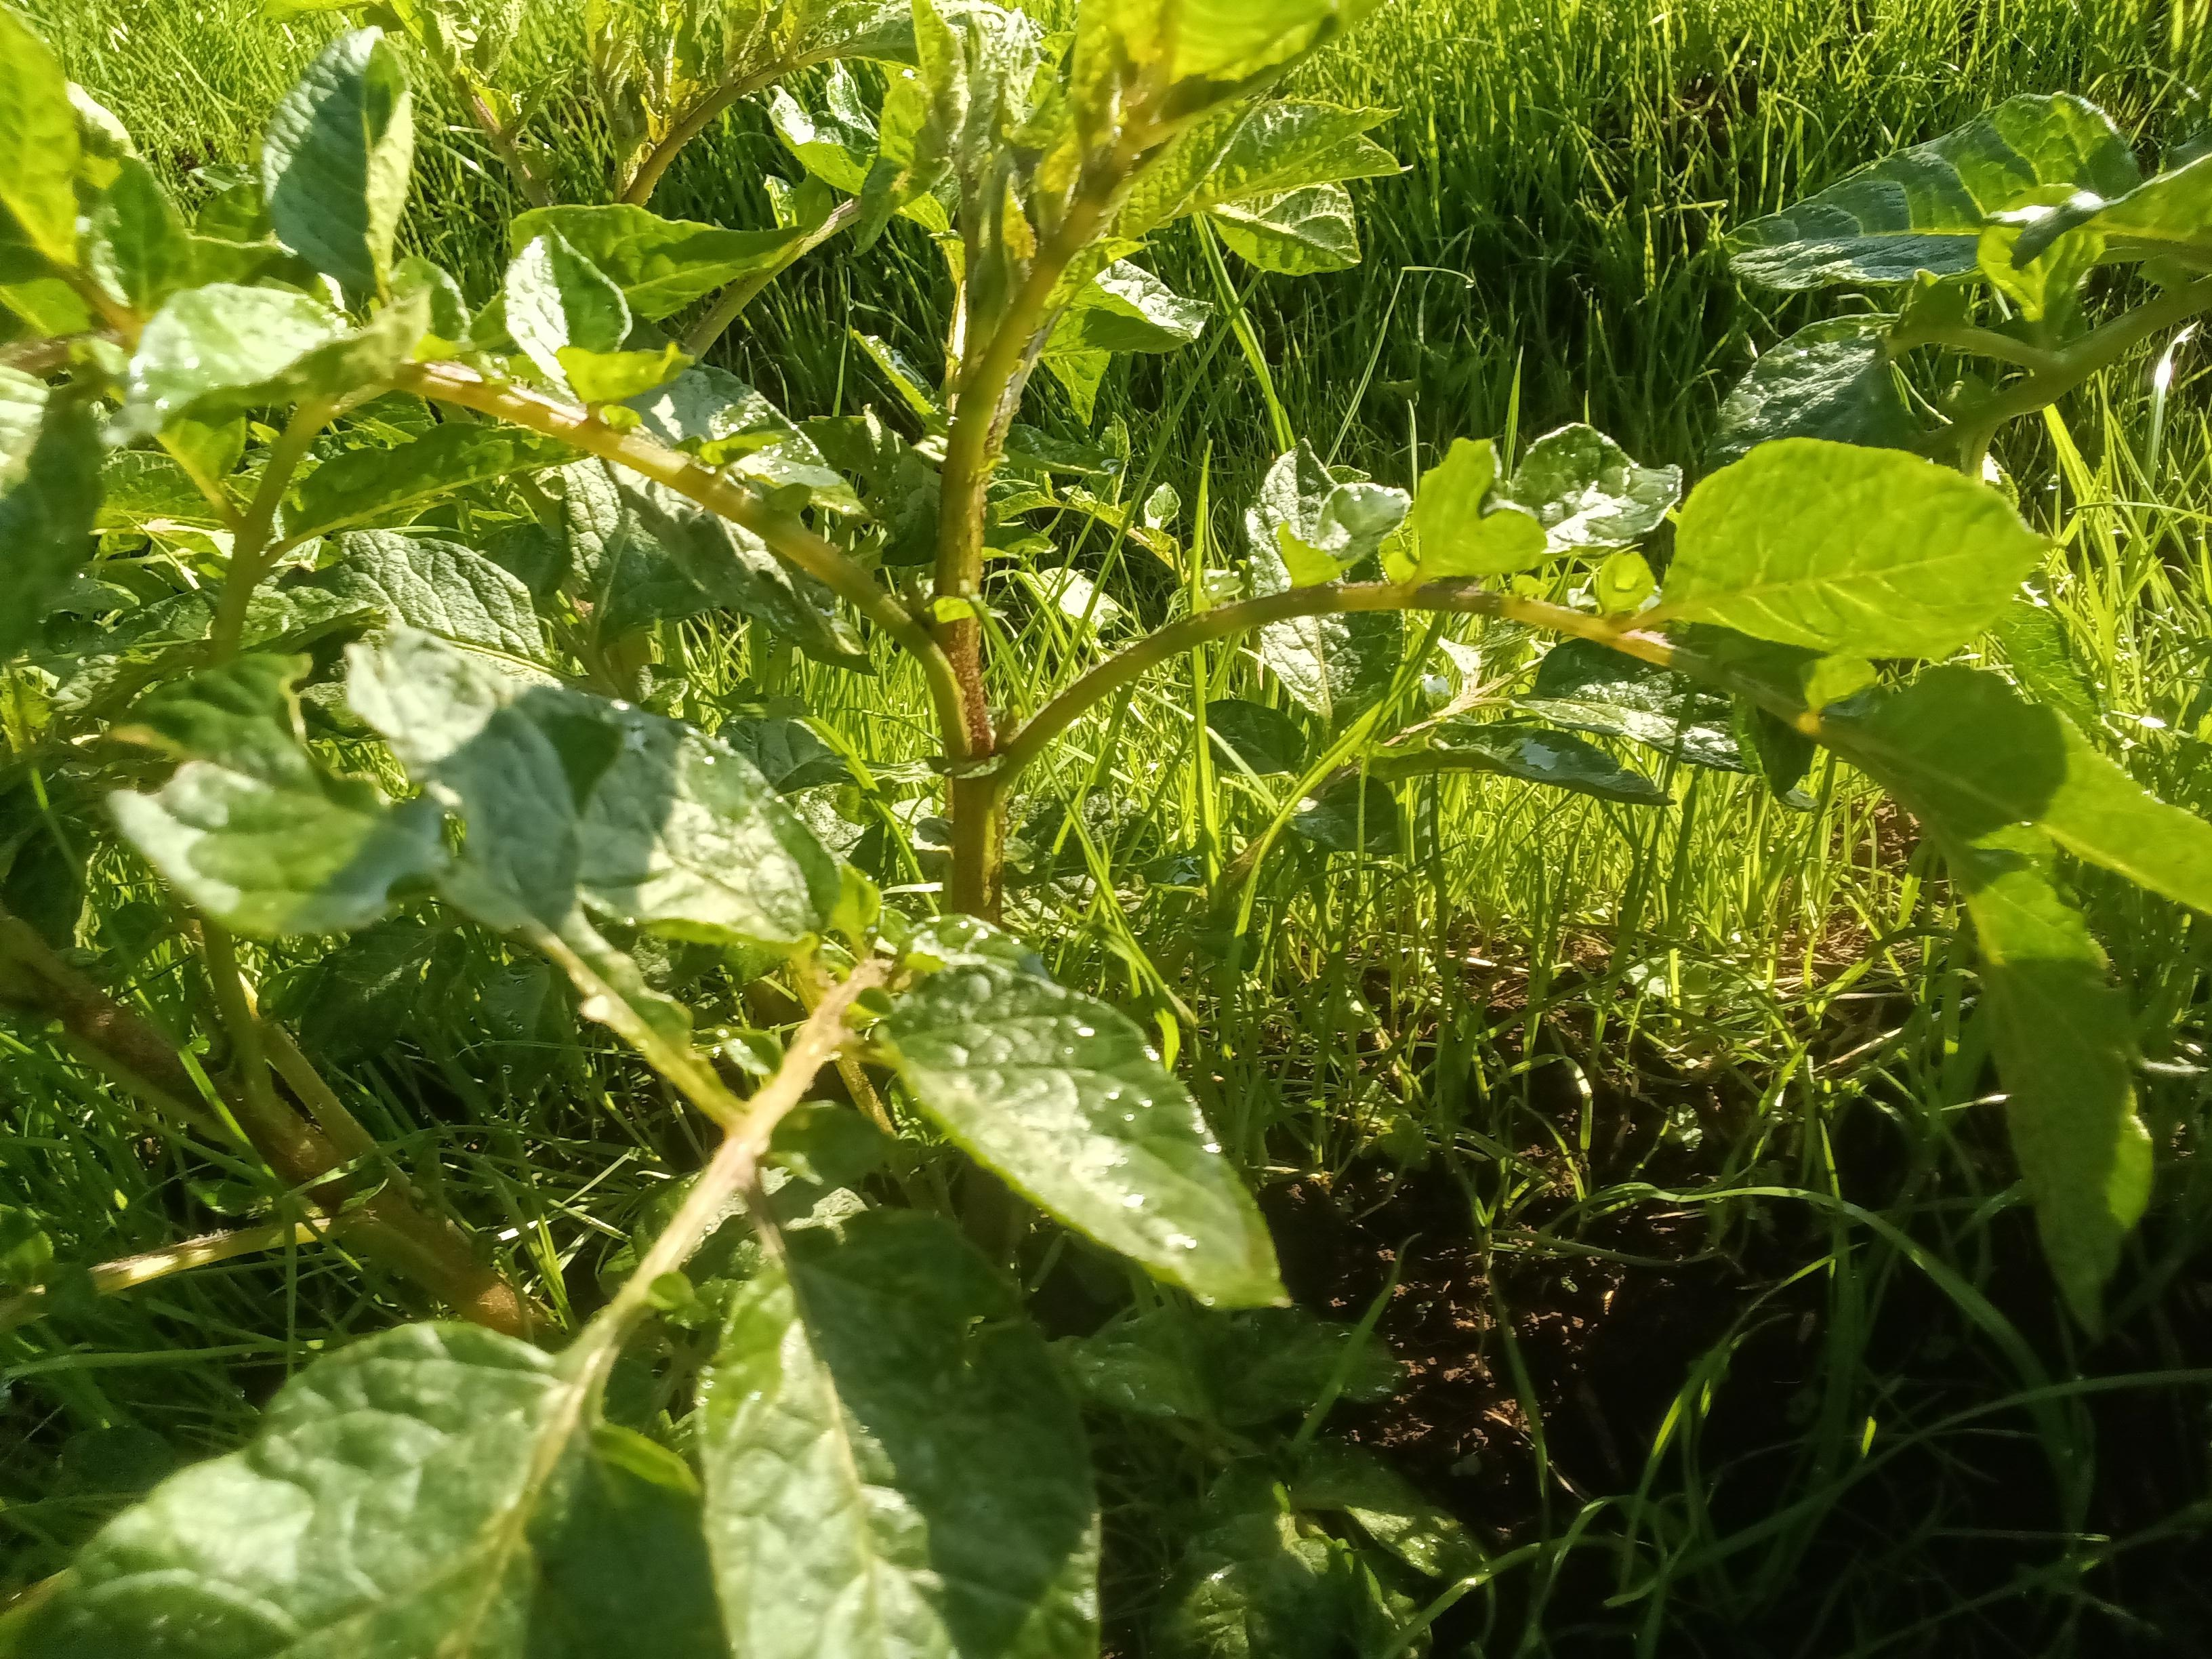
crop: potato
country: Kenya
